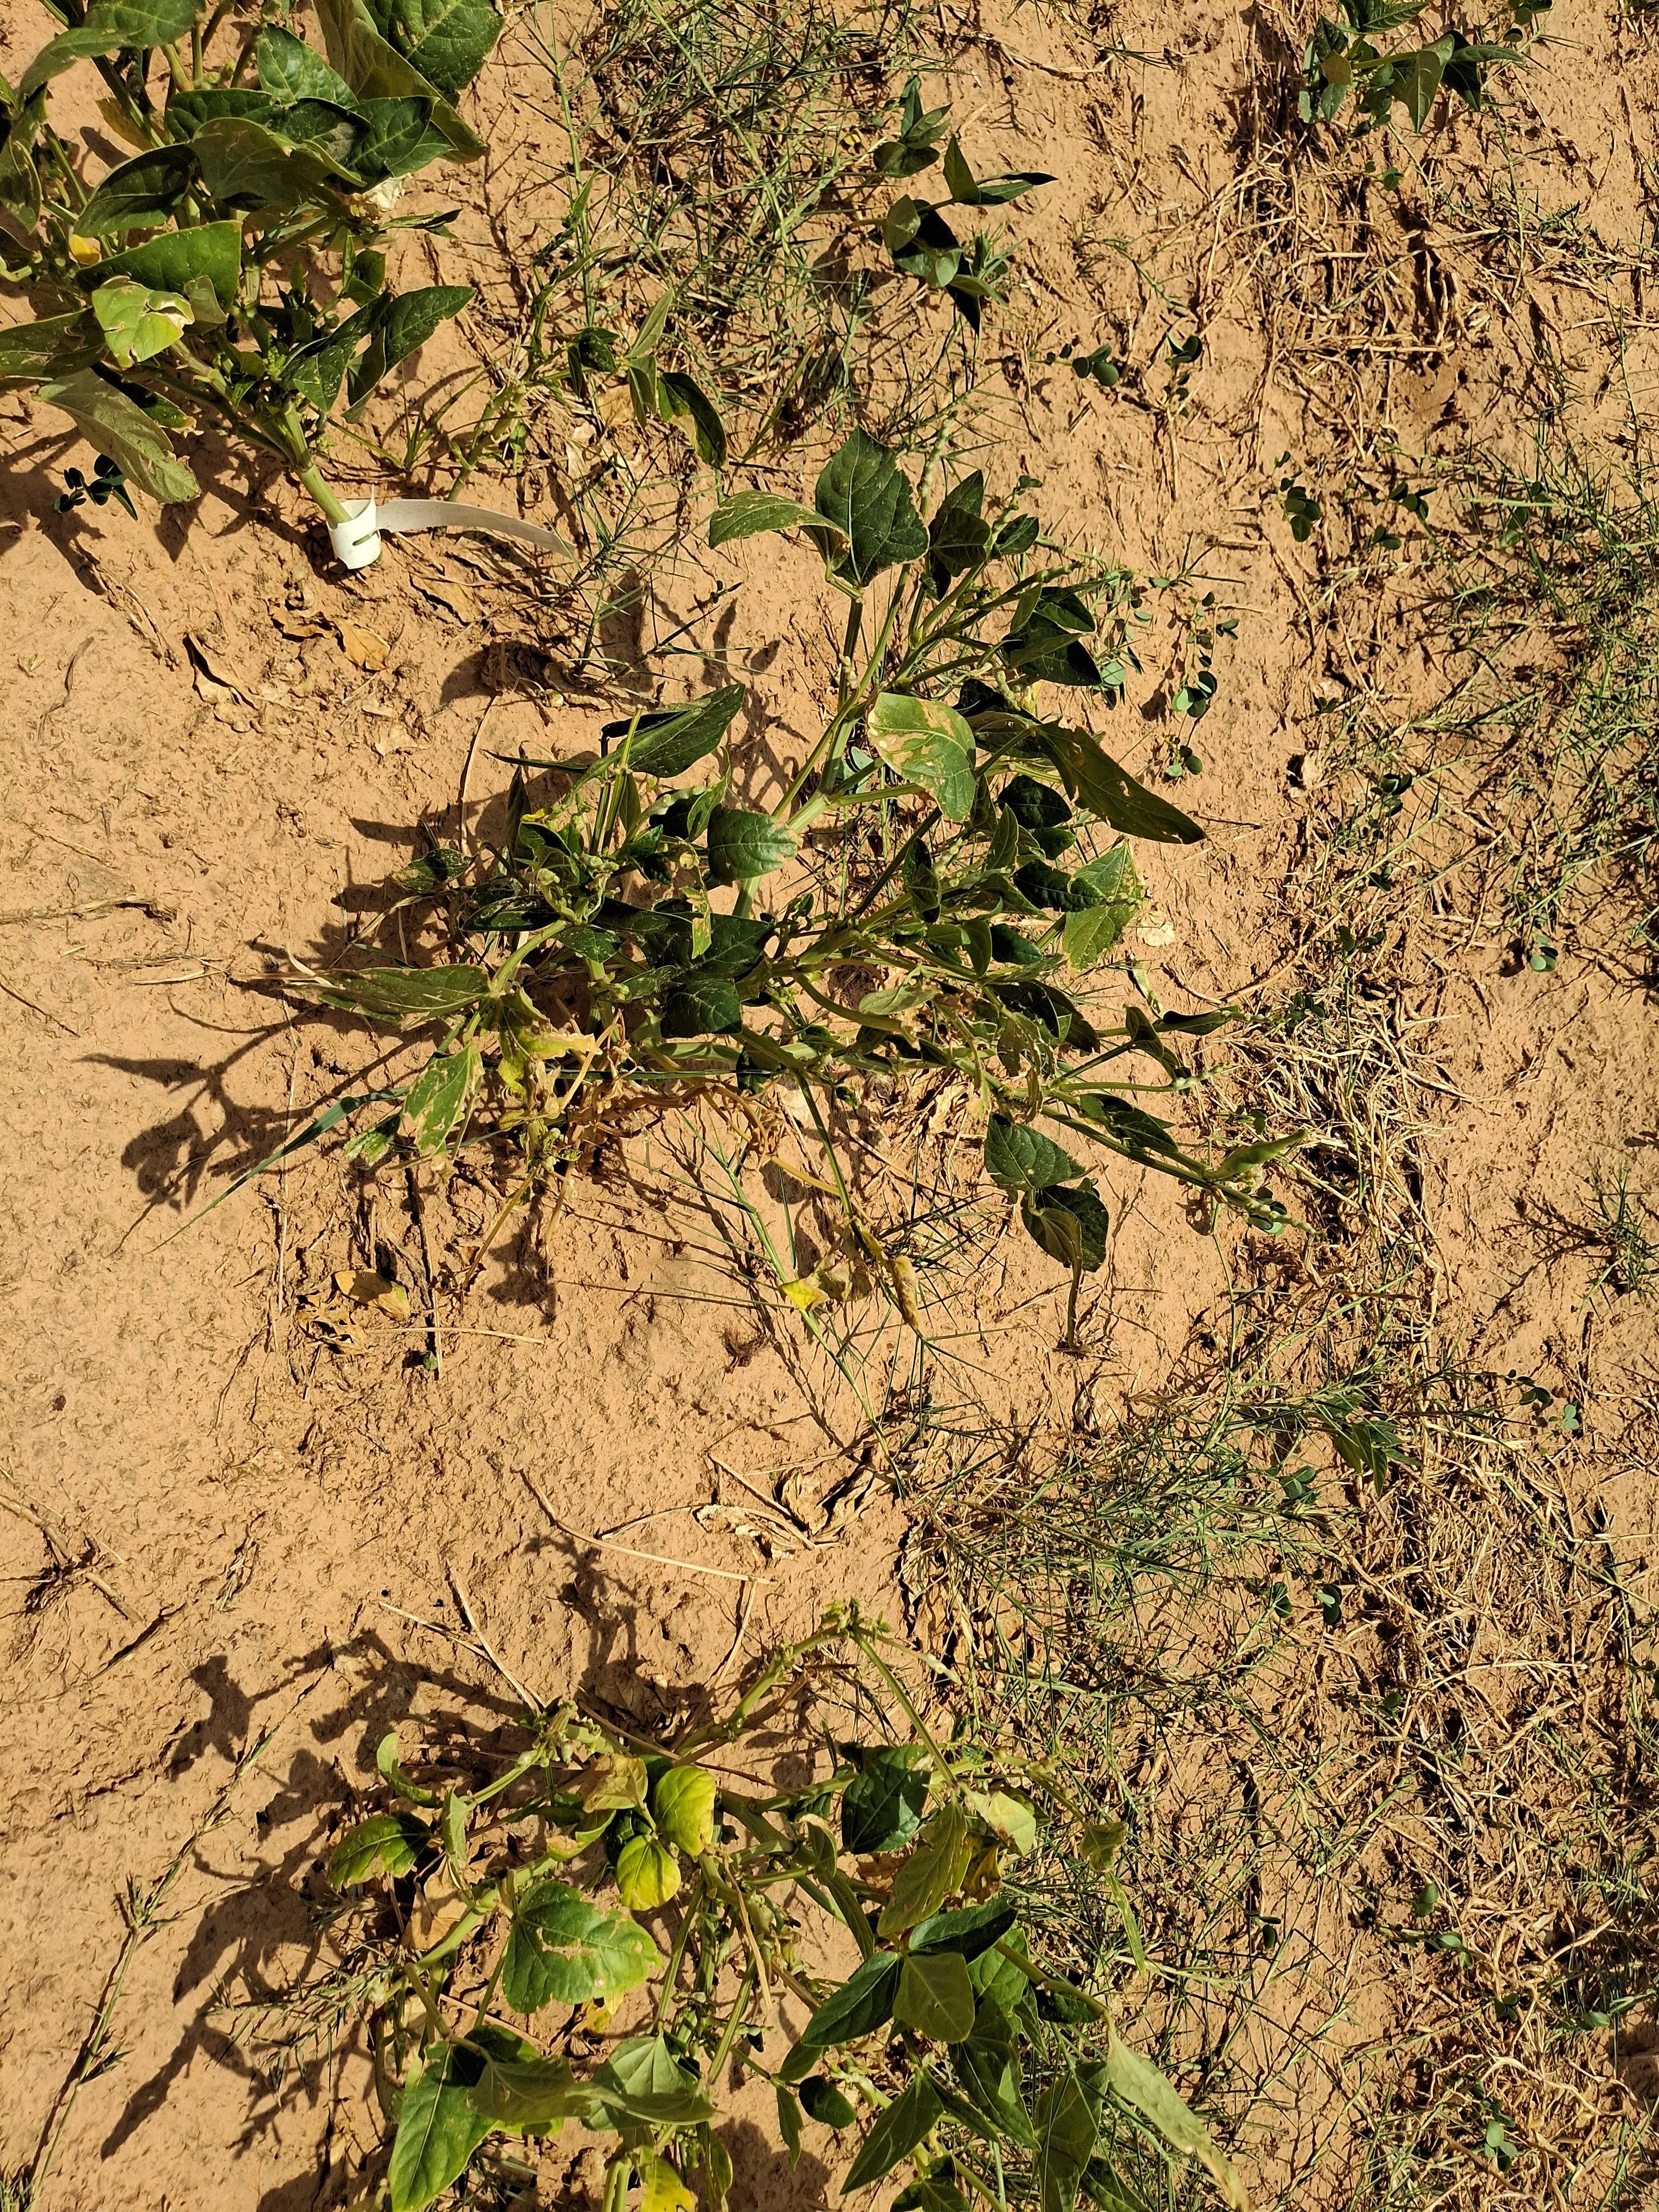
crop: cowpea
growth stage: harvest maturity
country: Nigeria
